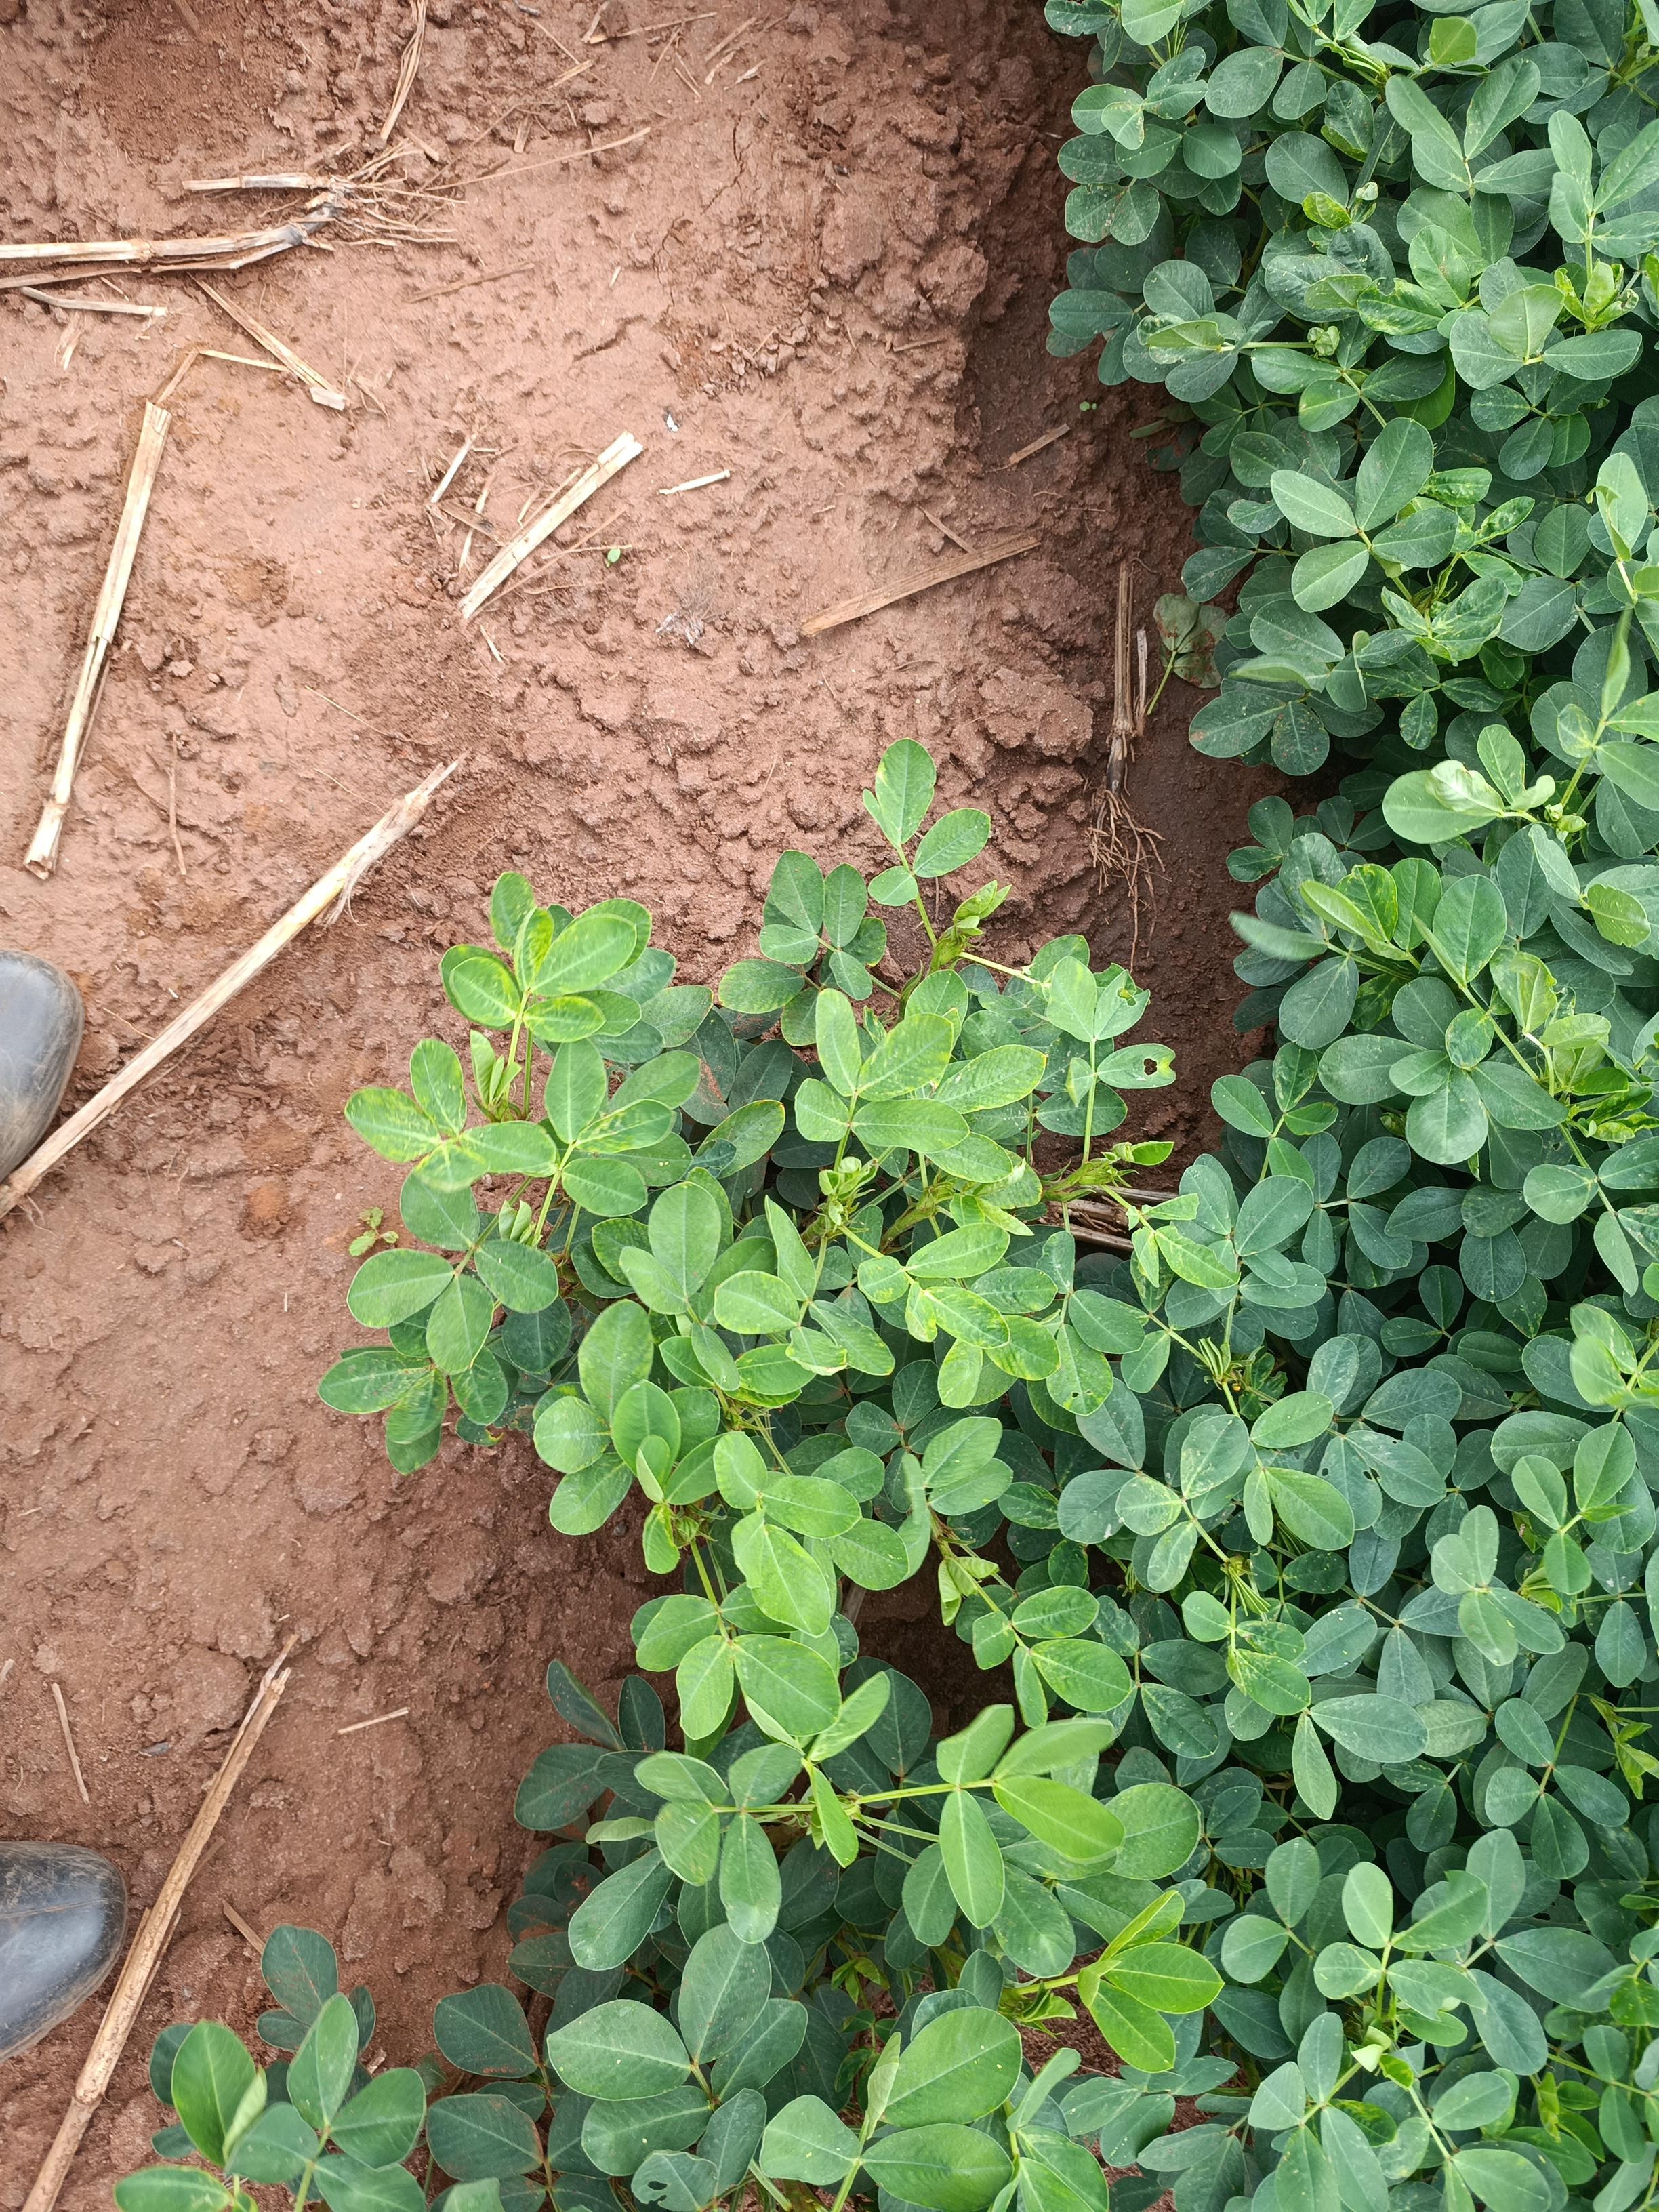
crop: groundnut
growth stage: pegging
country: Kenya
